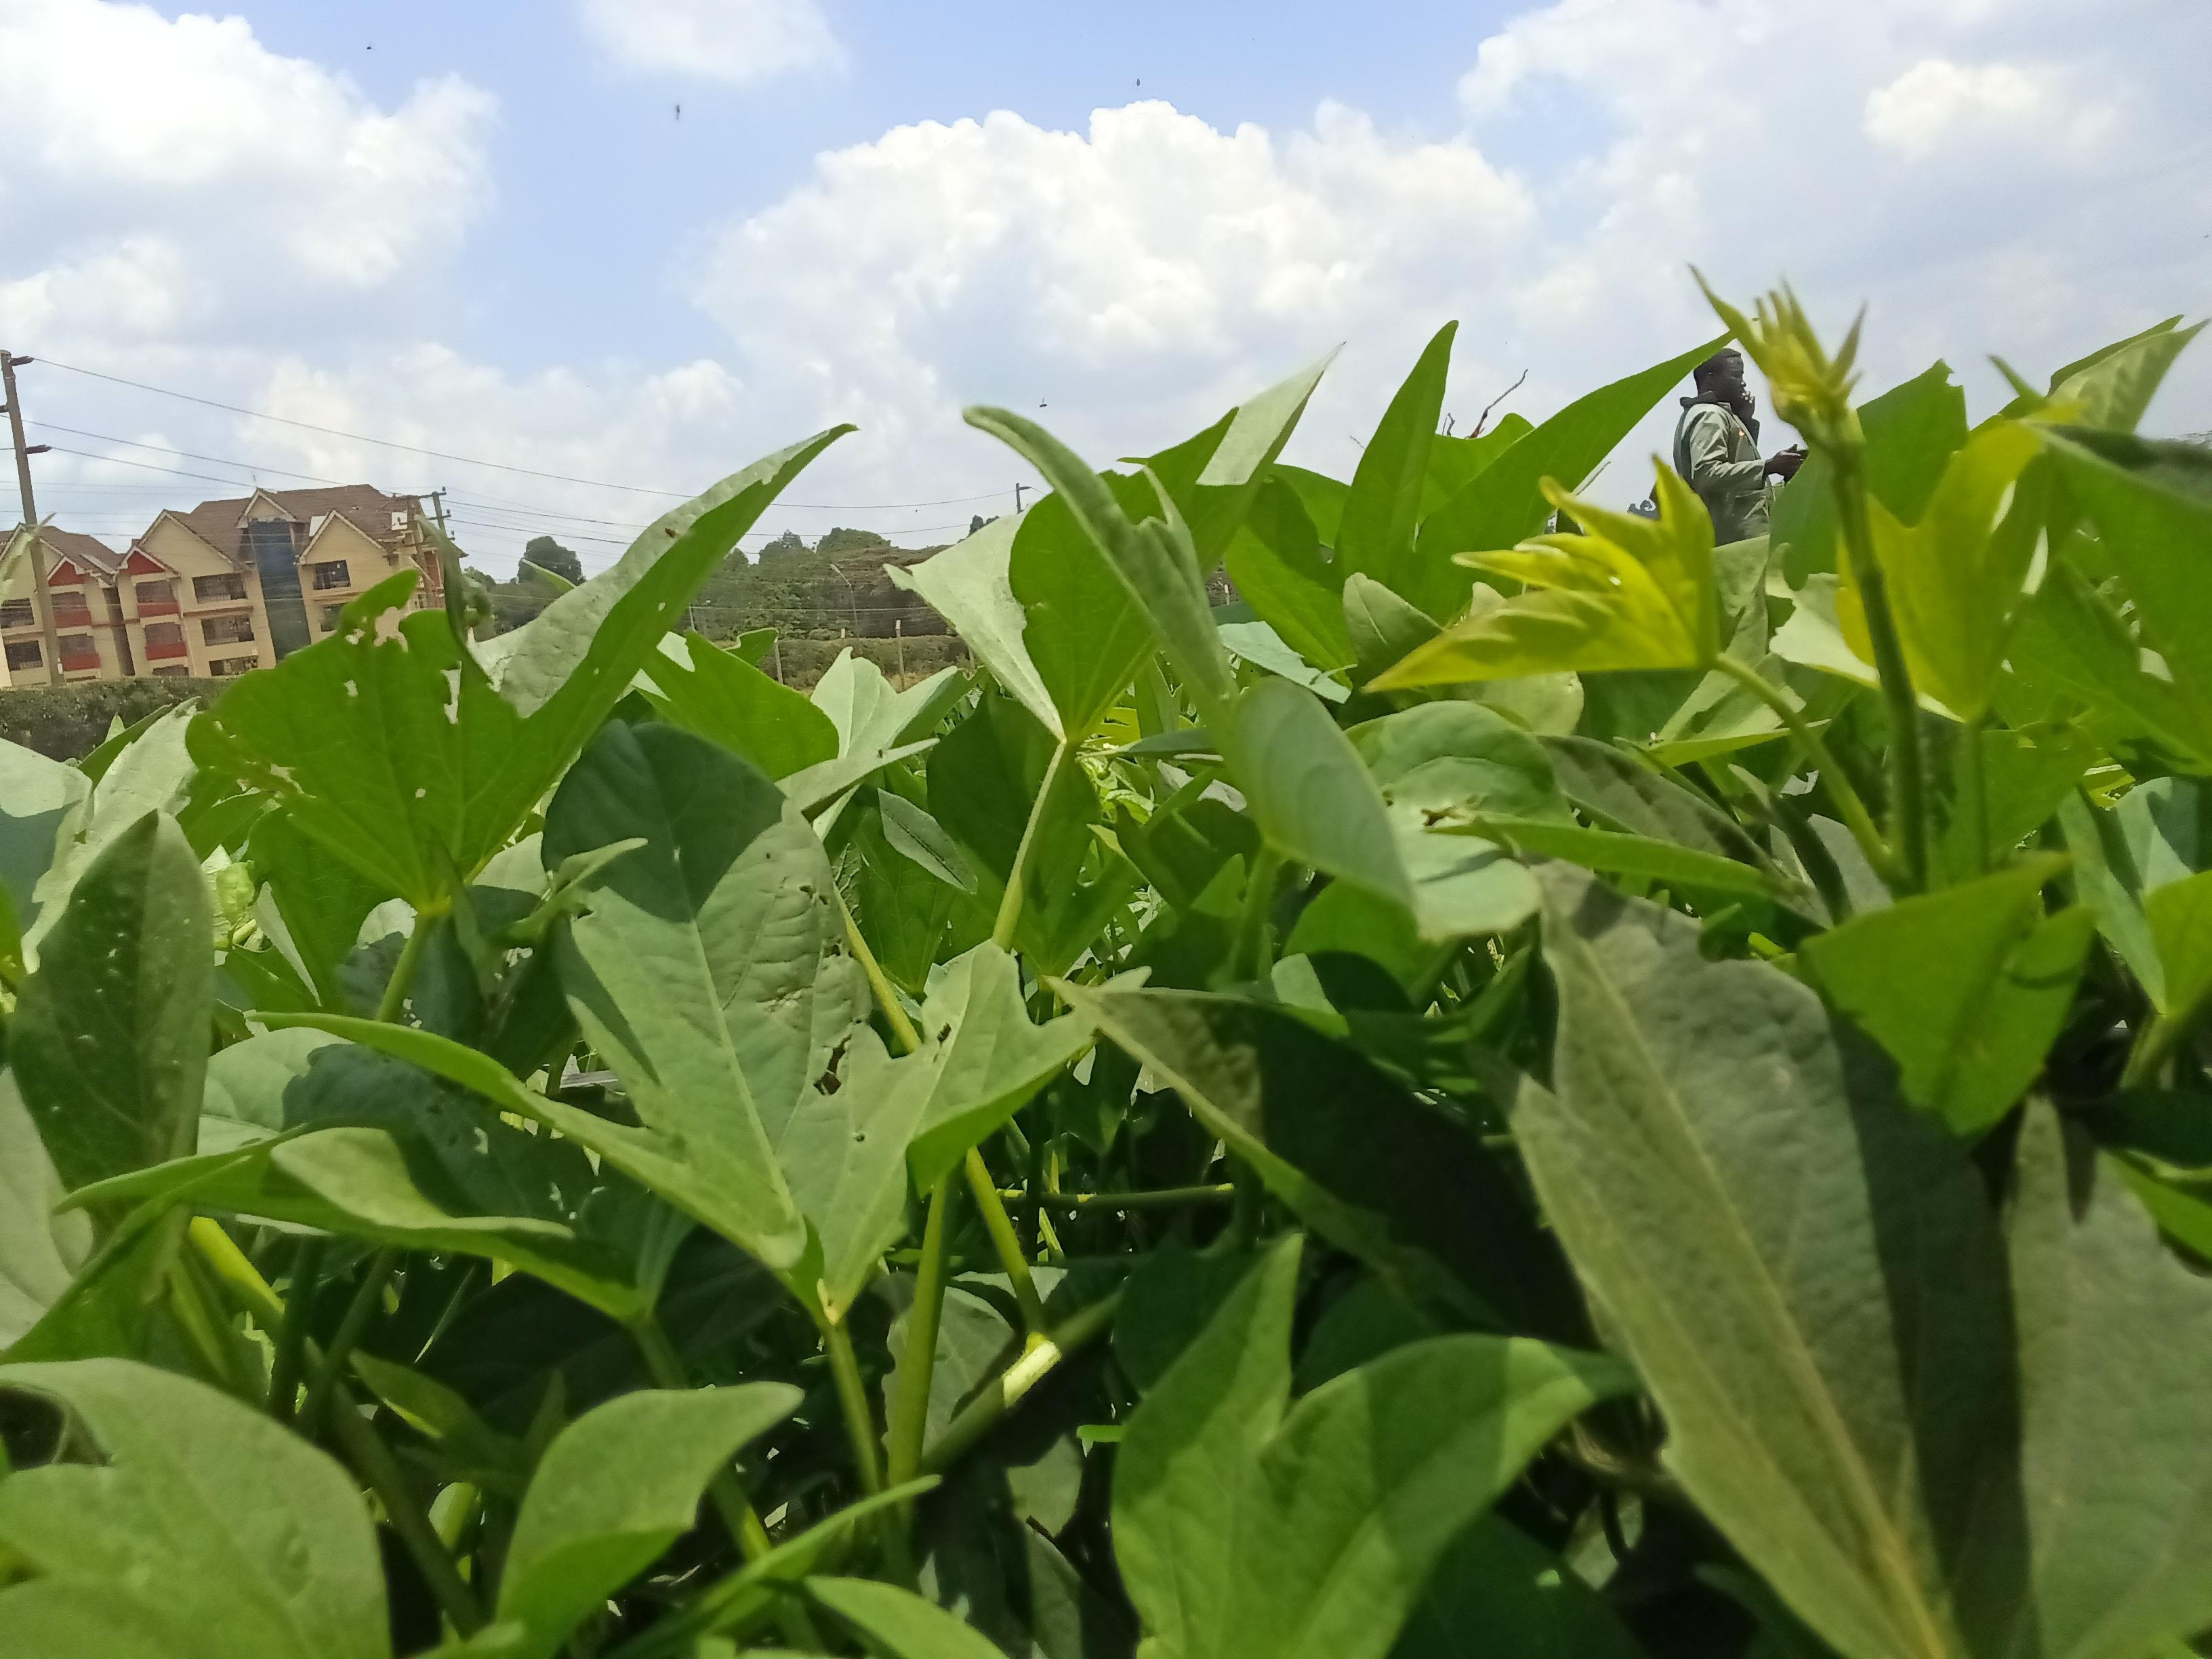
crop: sweet potato
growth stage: vegetative
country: Kenya
